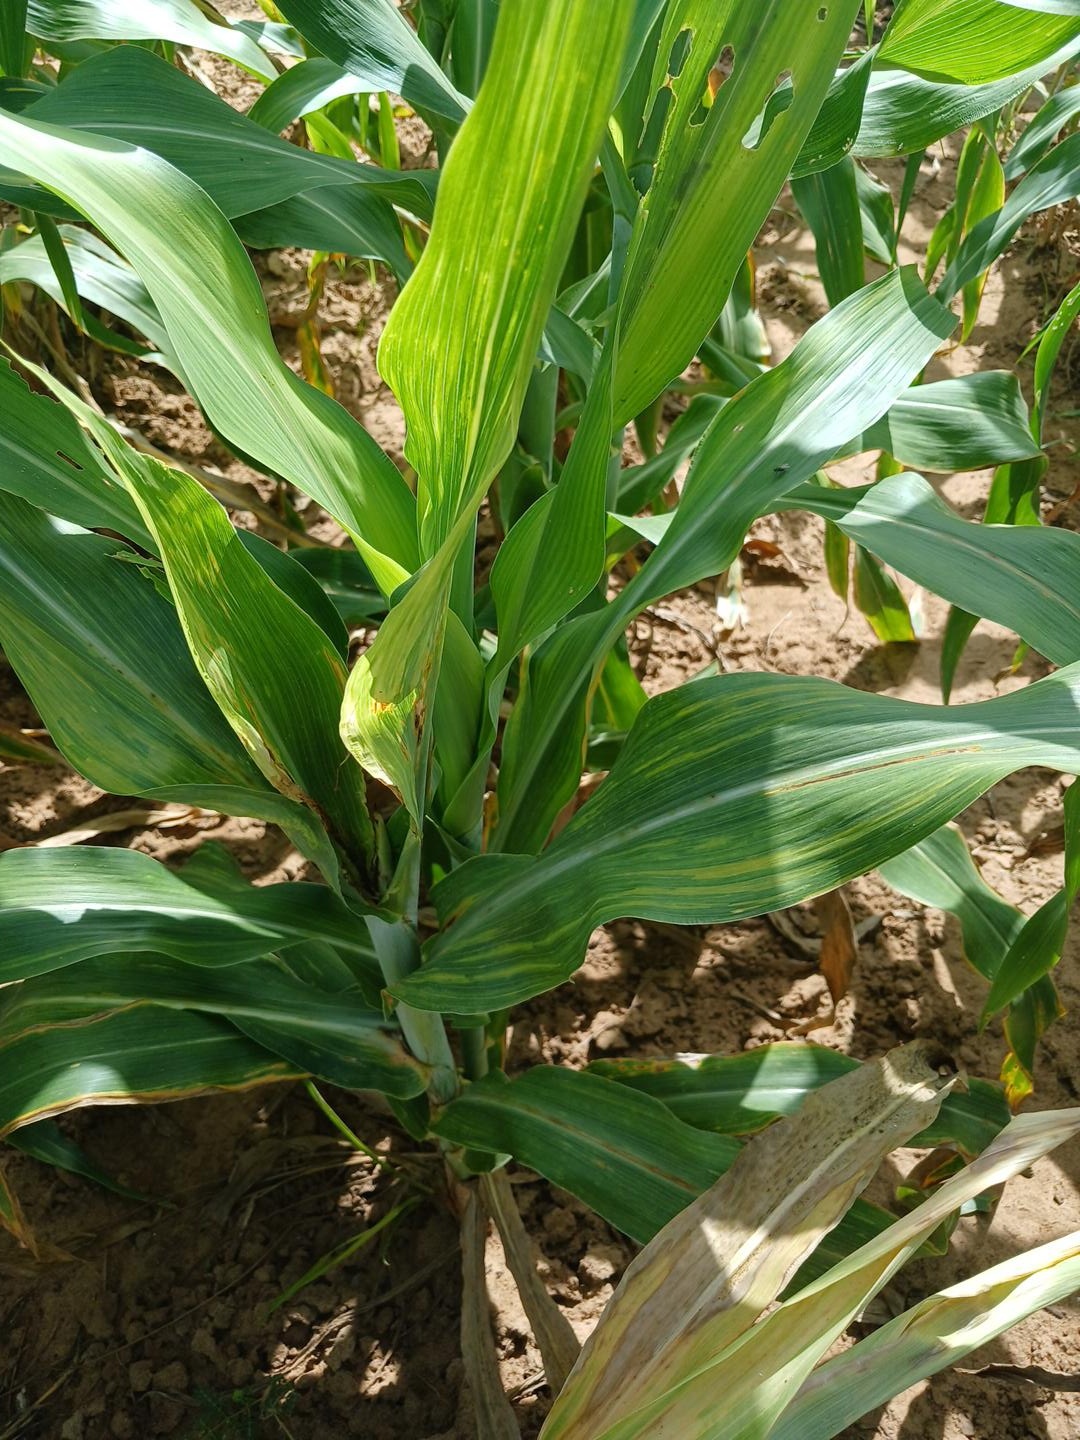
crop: sorghum
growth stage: vegetative
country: Senegal
